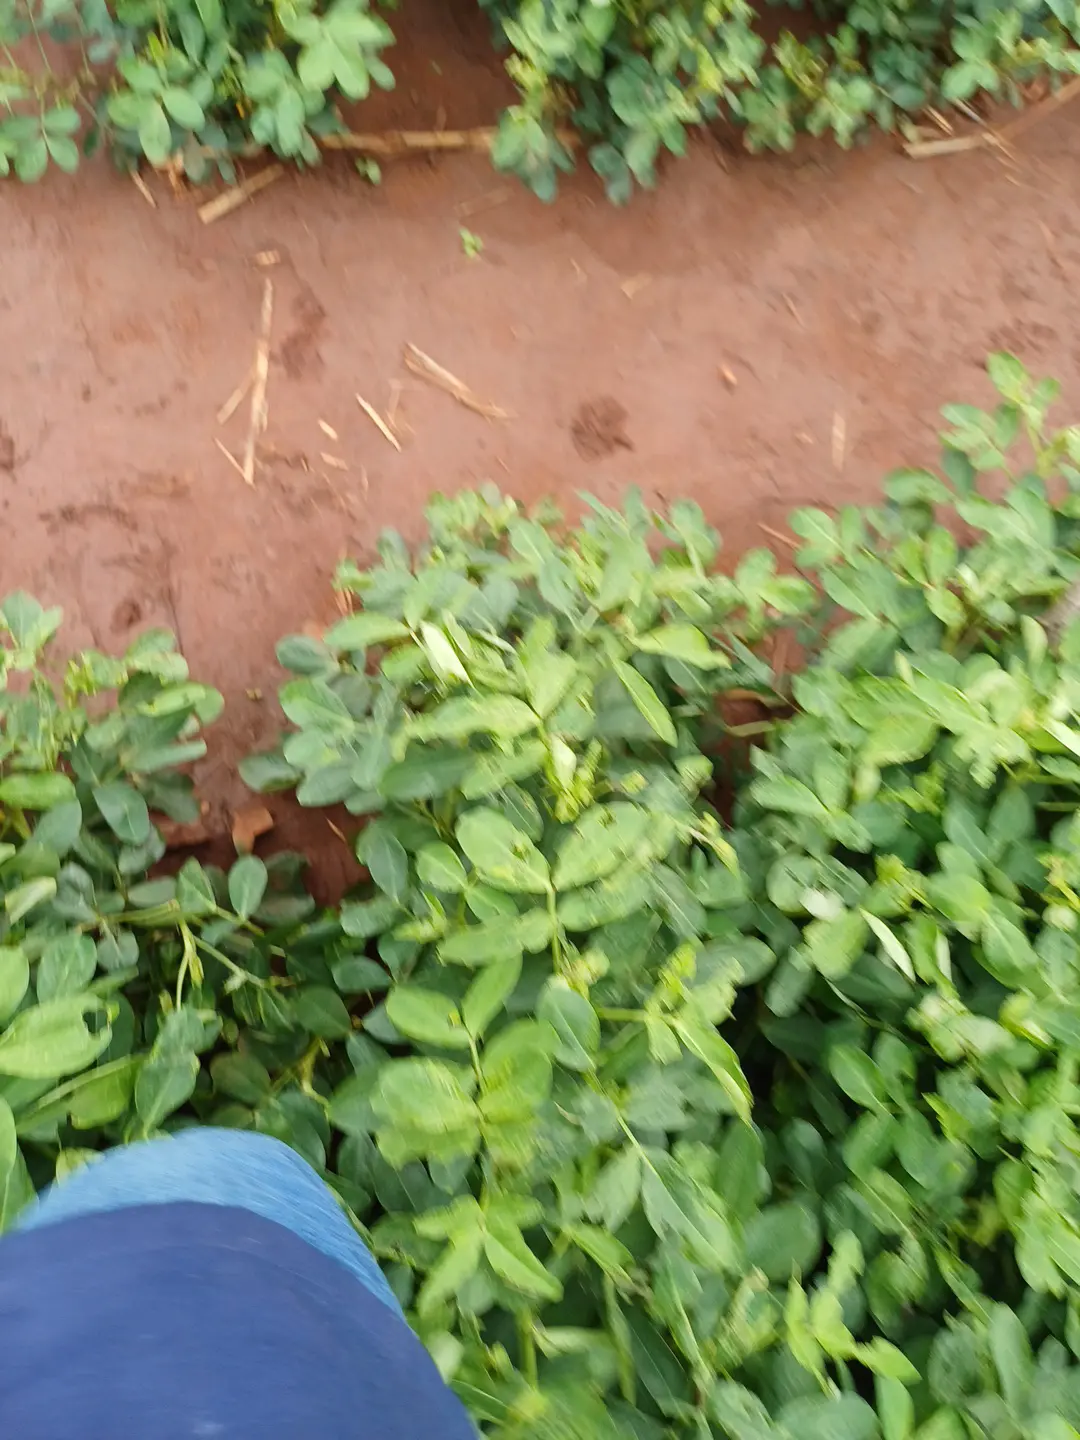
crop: groundnut
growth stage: pegging
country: Kenya
